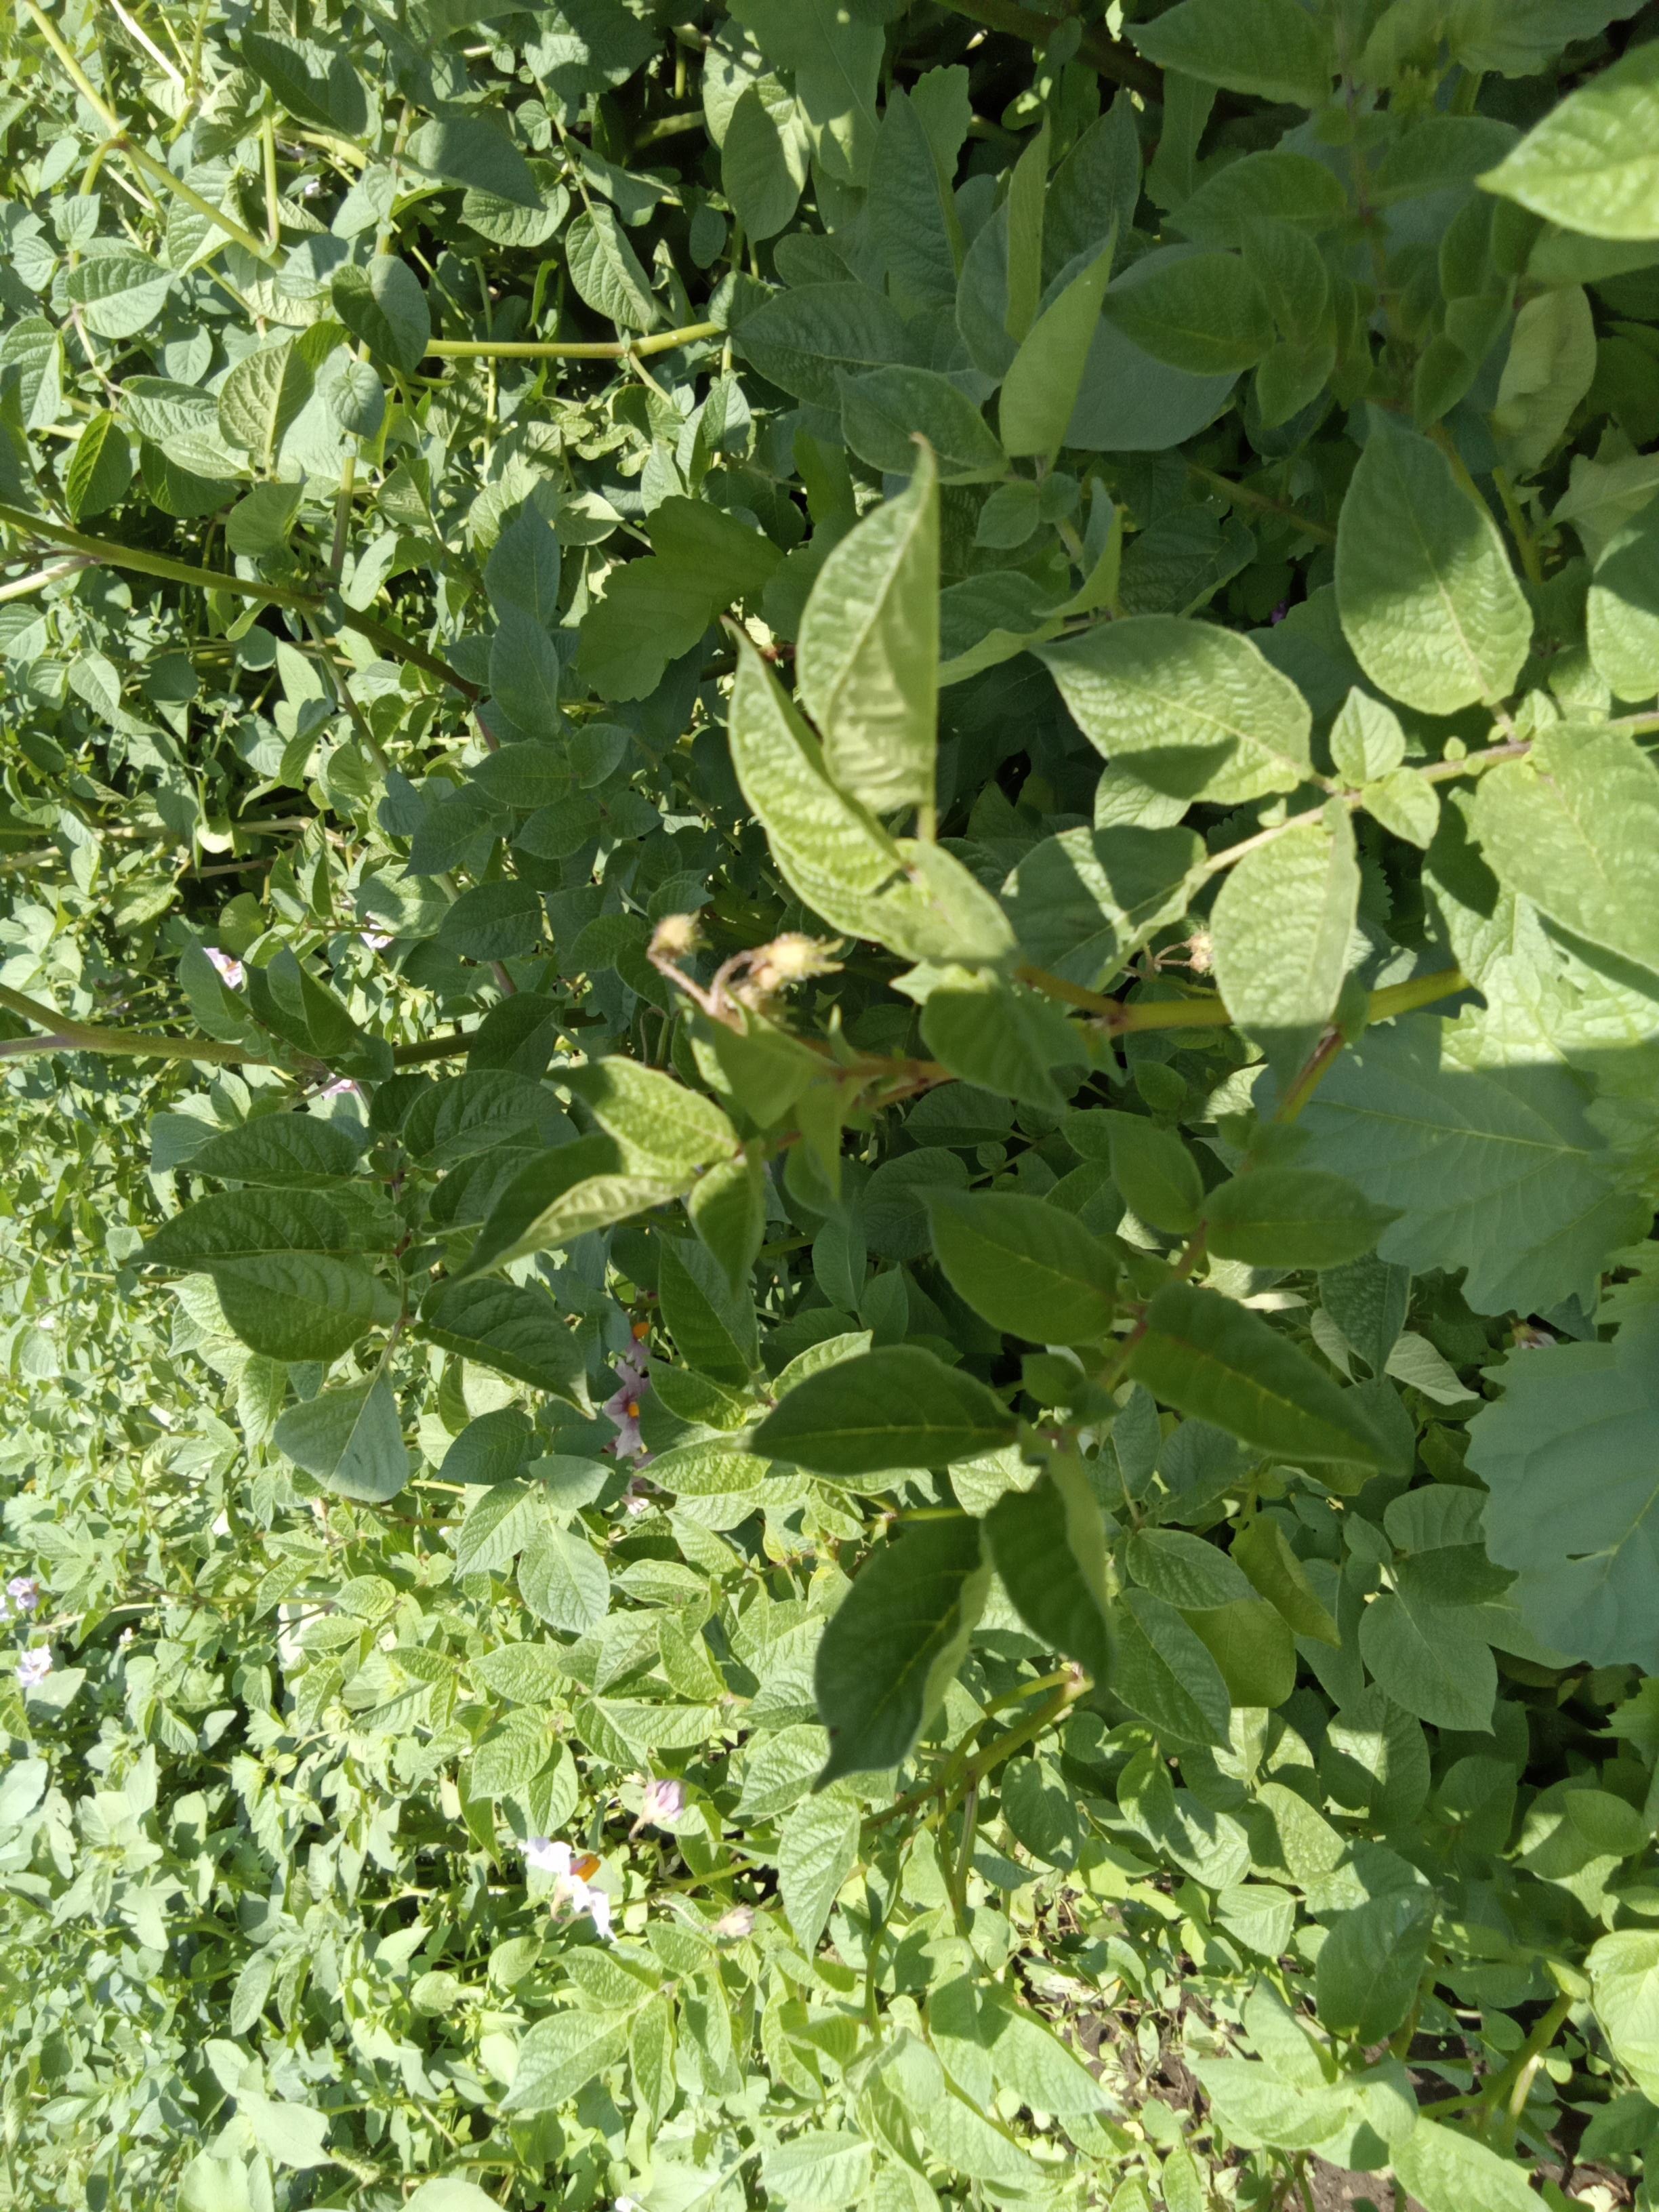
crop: potato
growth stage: flowering
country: Kenya
